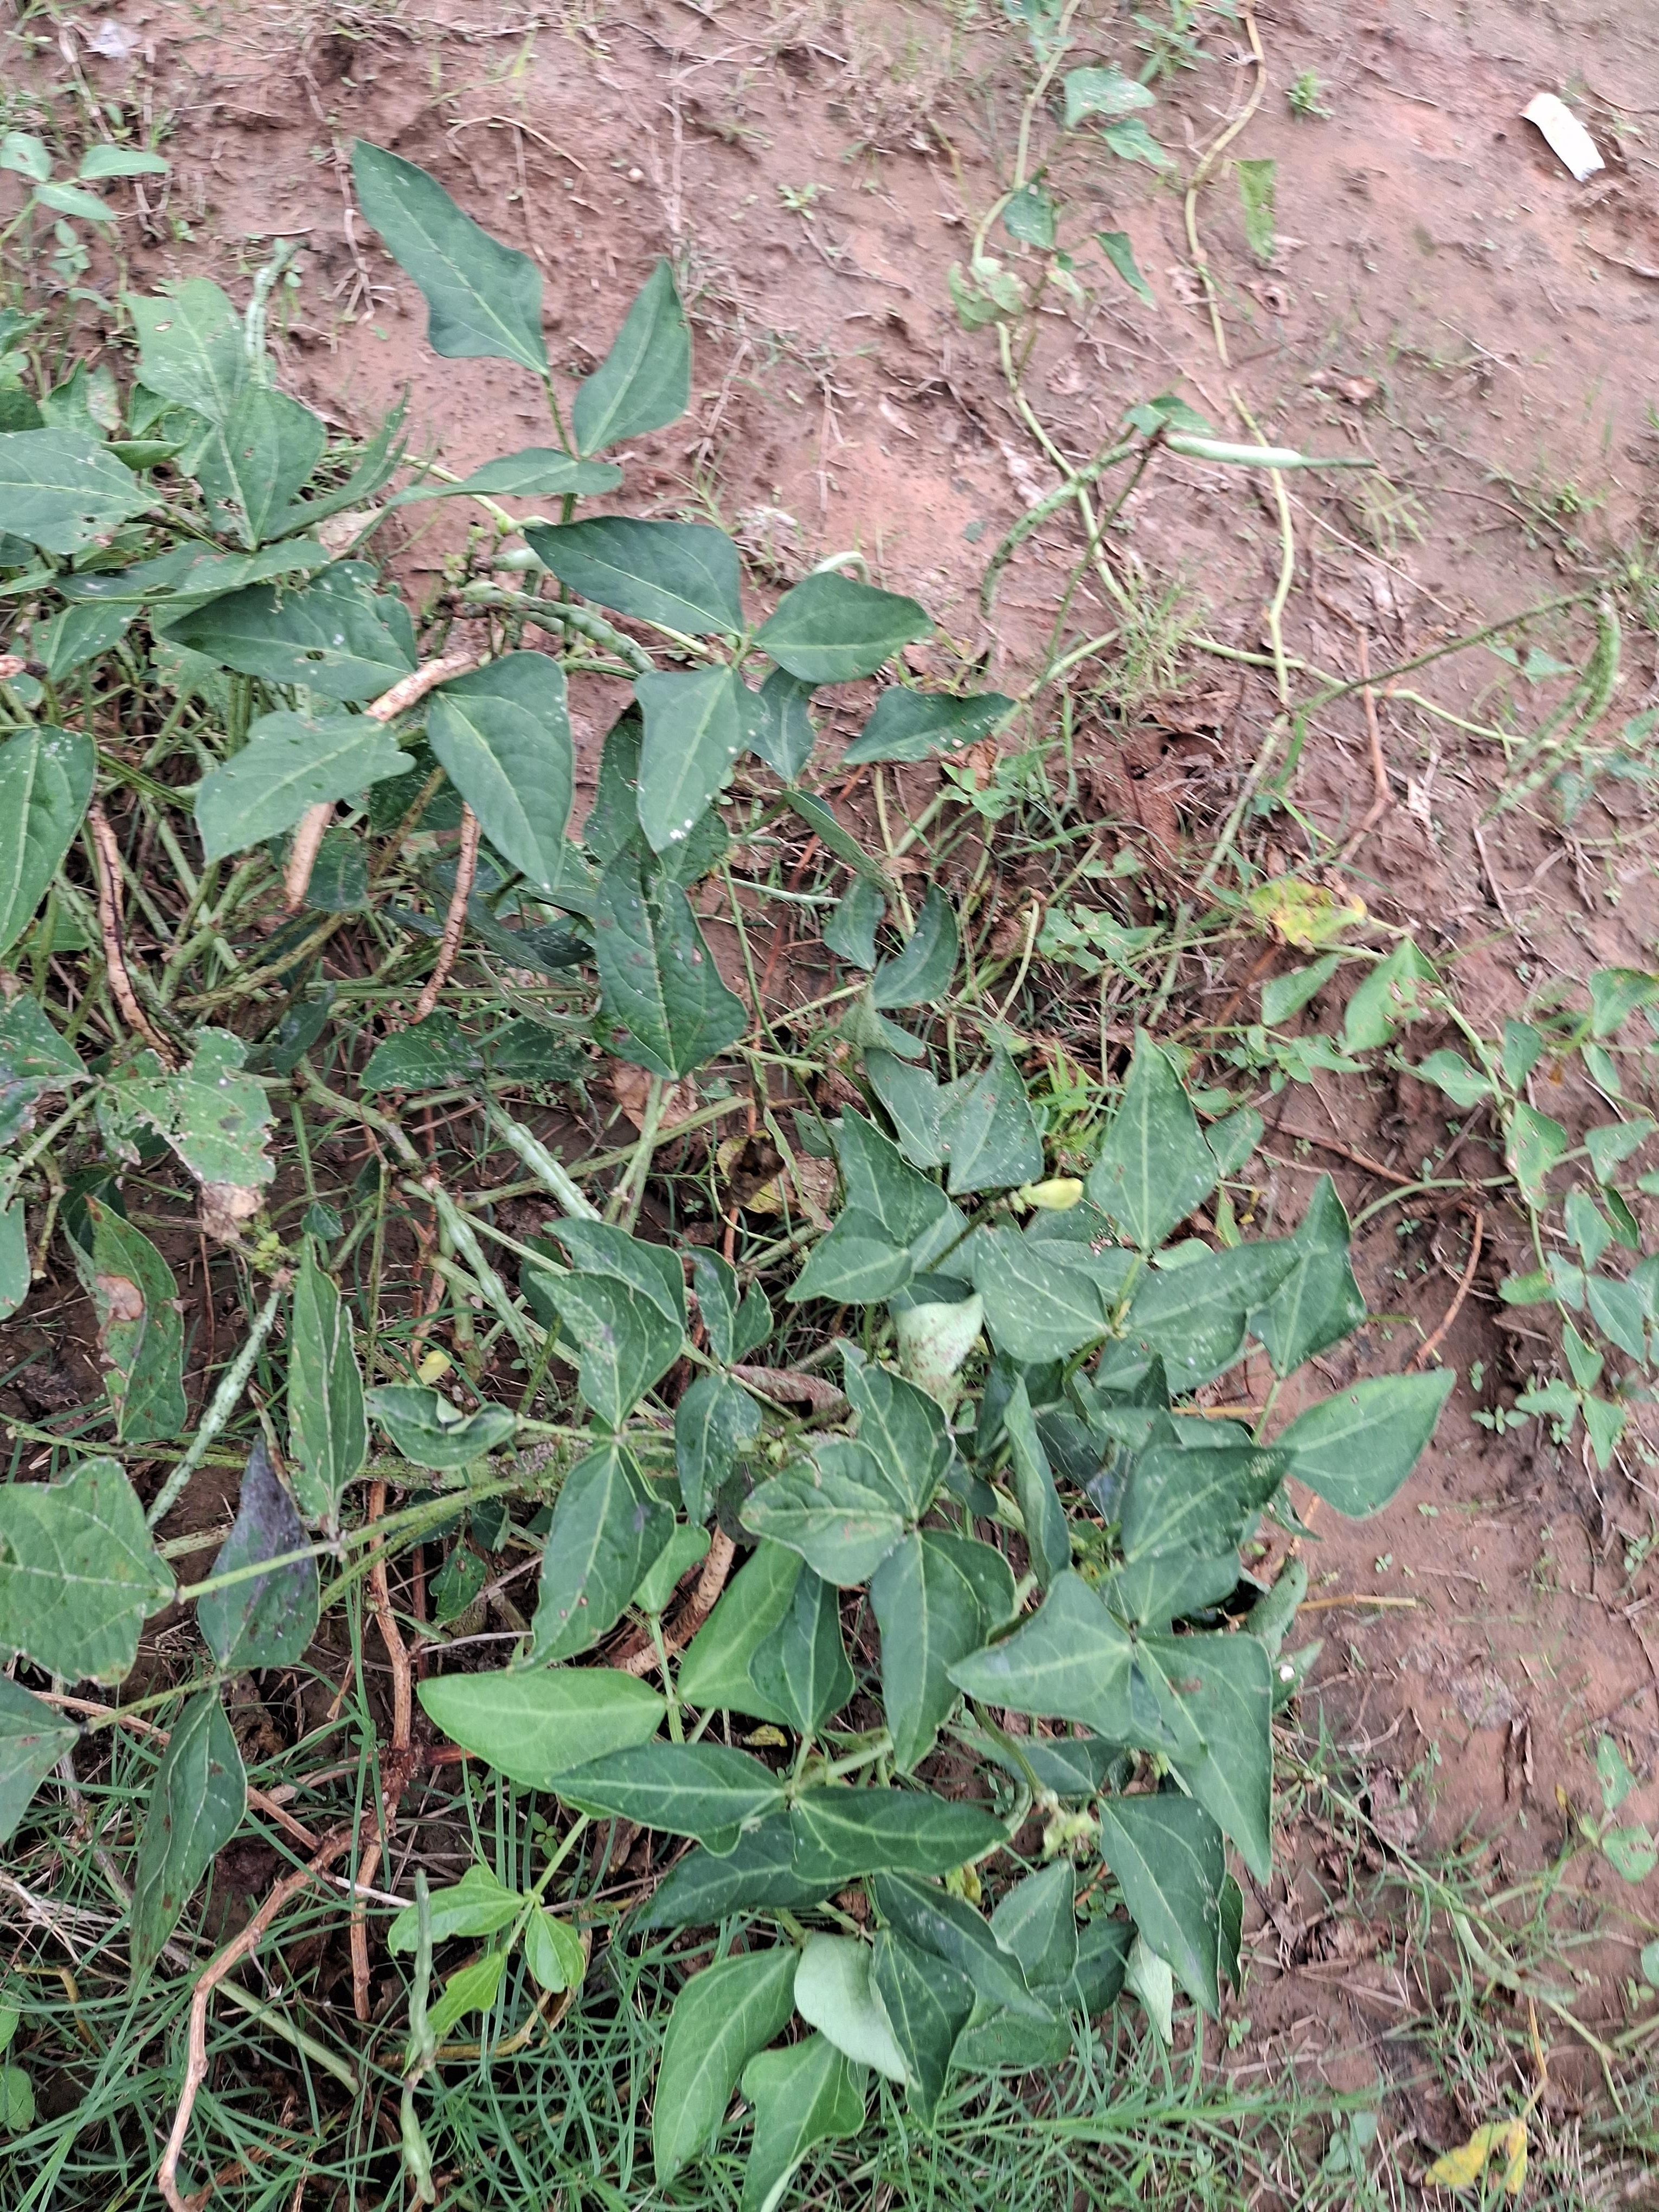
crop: cowpea
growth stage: development pod
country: Nigeria
